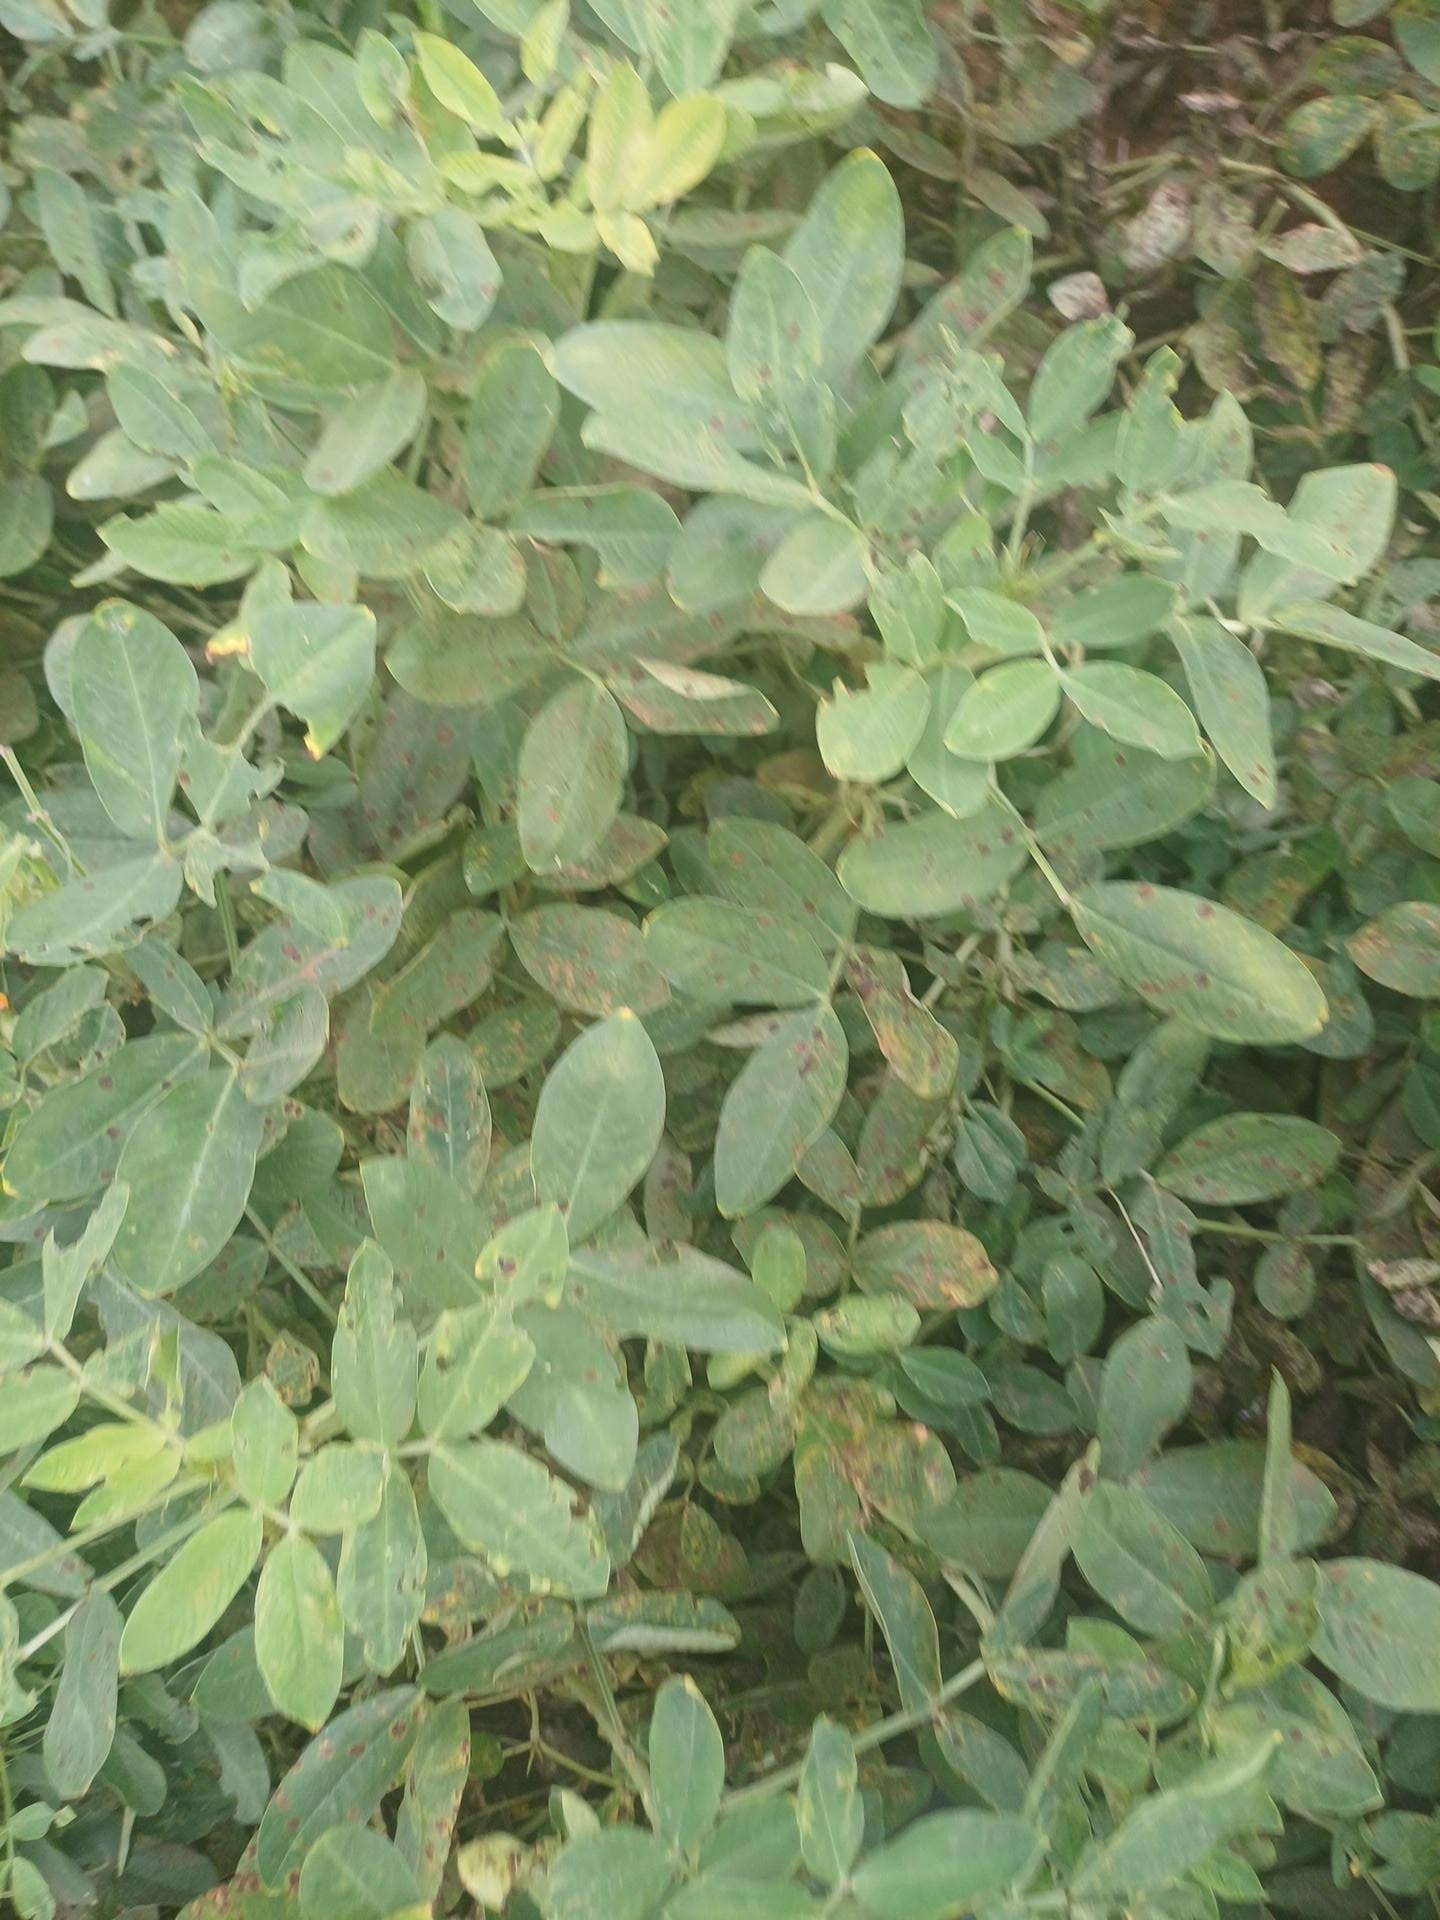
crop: groundnut
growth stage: pegging
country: Kenya
